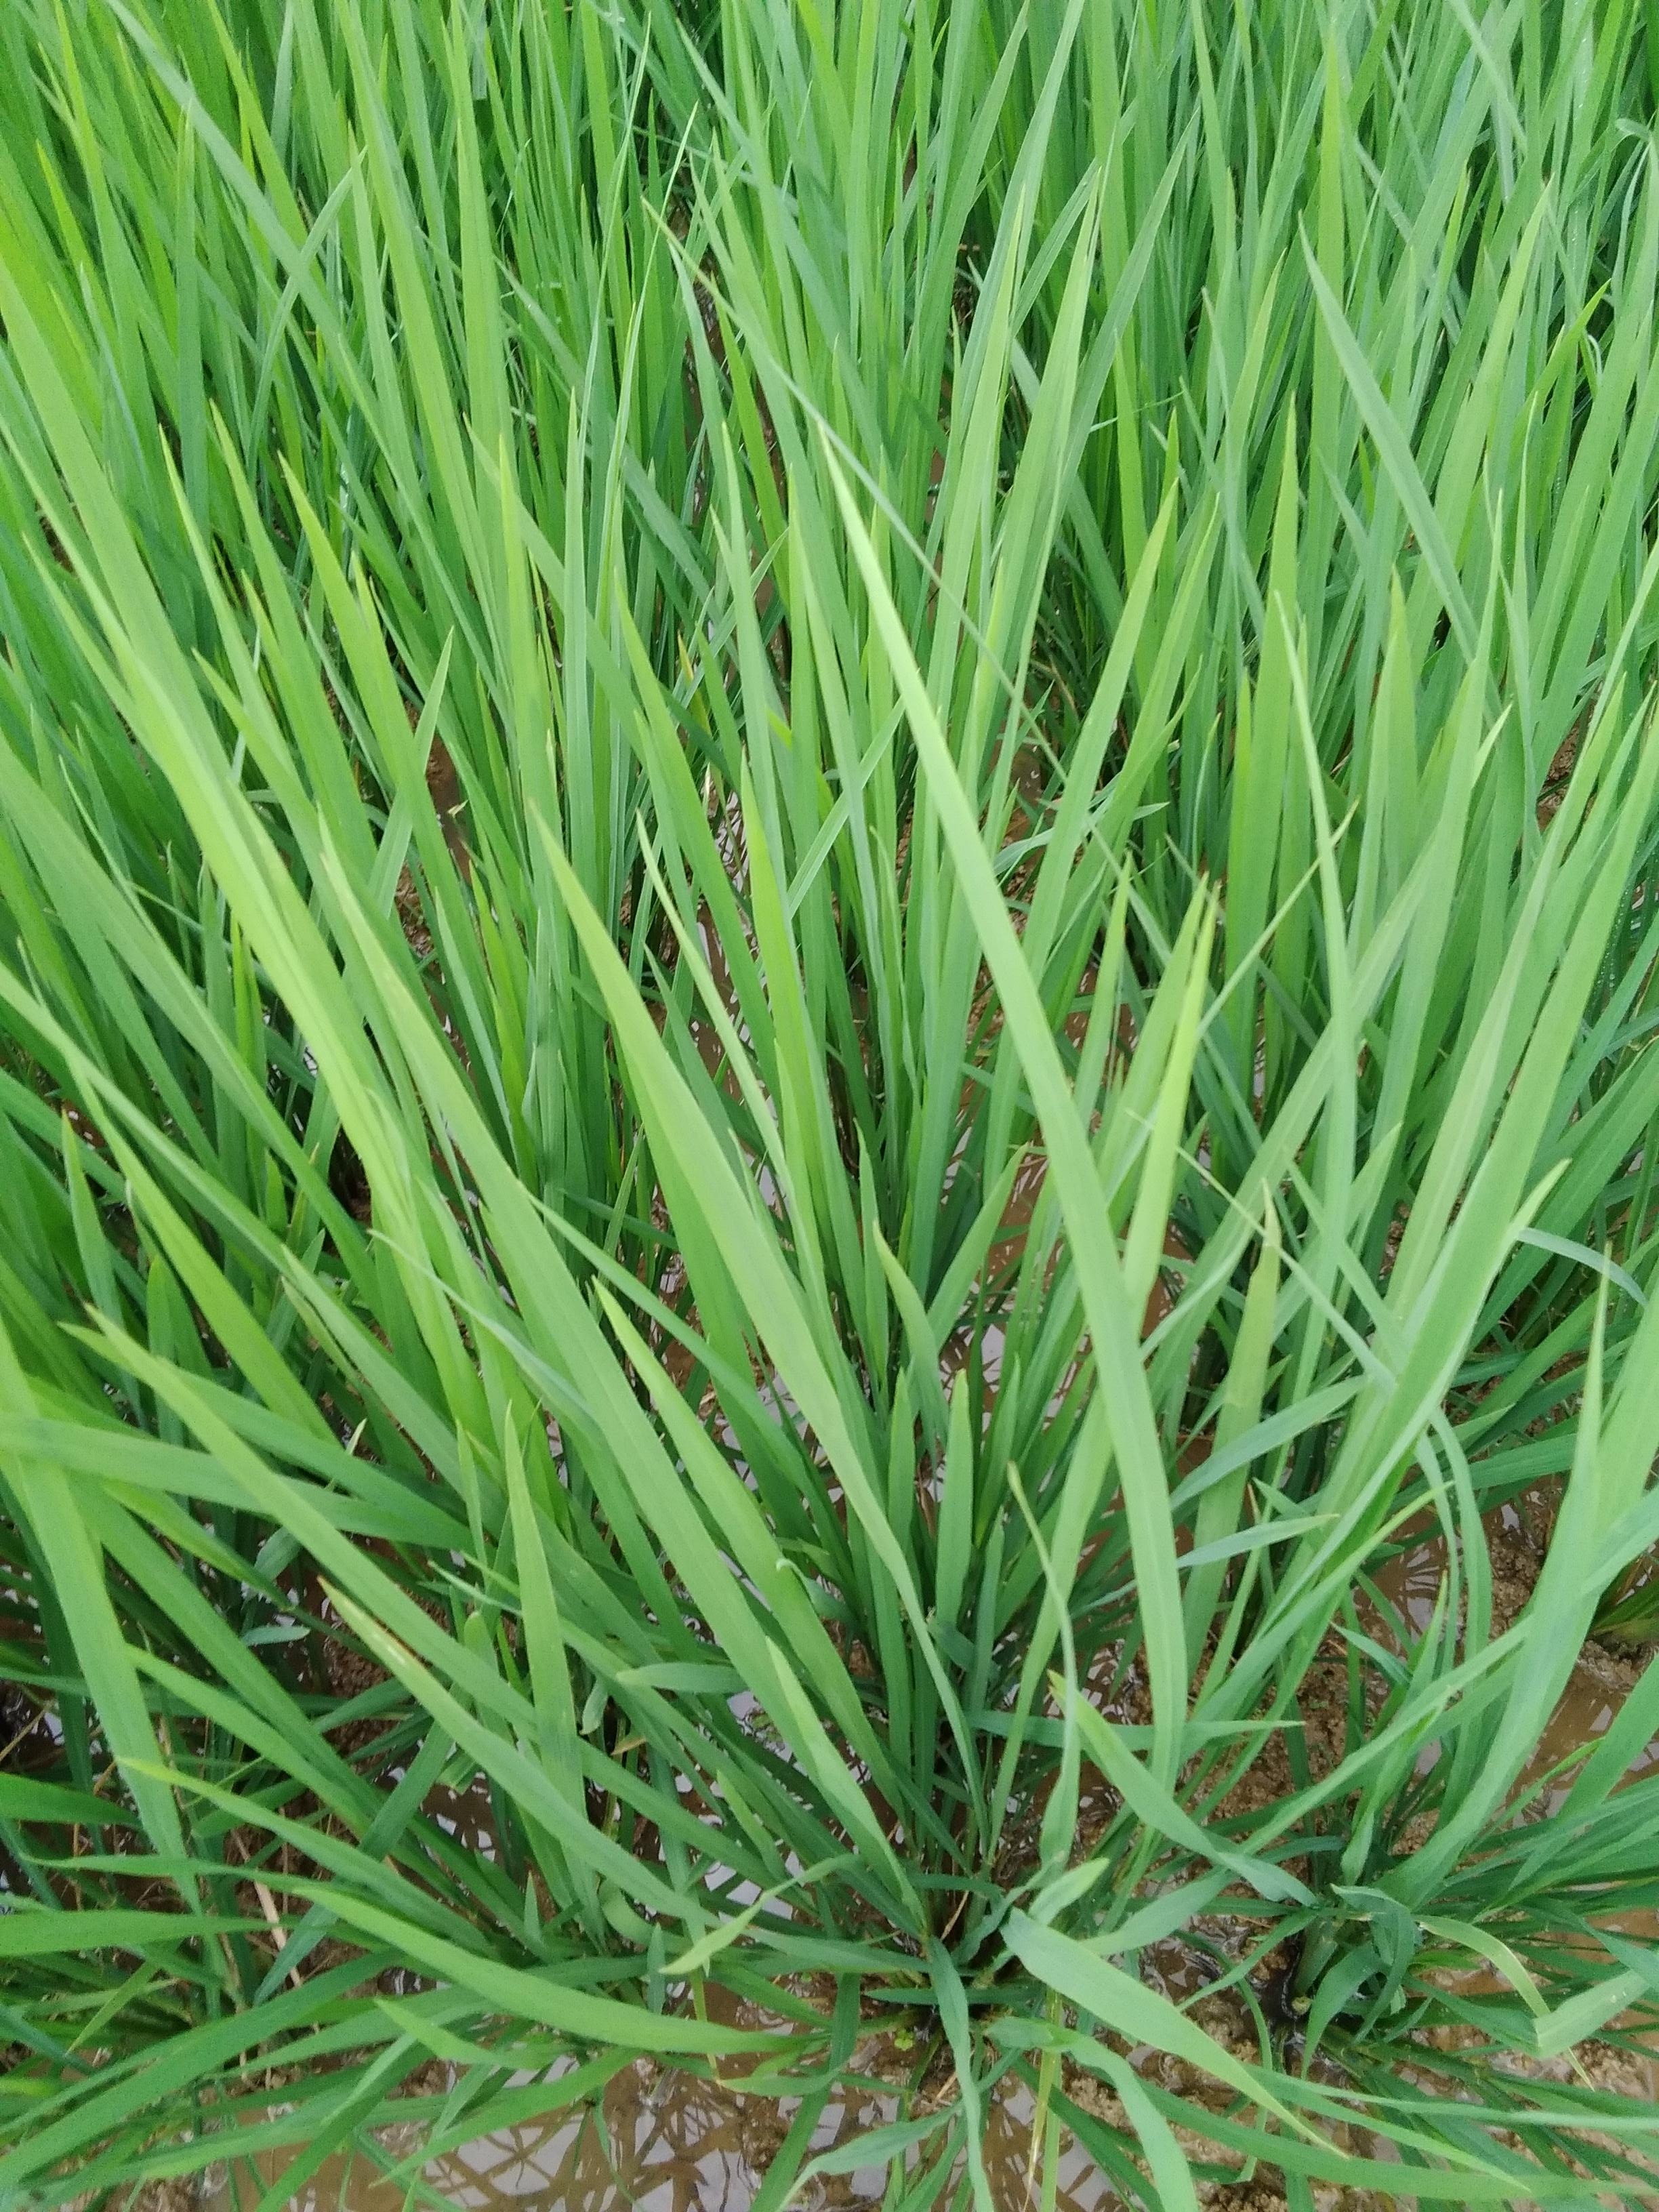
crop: rice
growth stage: vegetative
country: Nigeria
